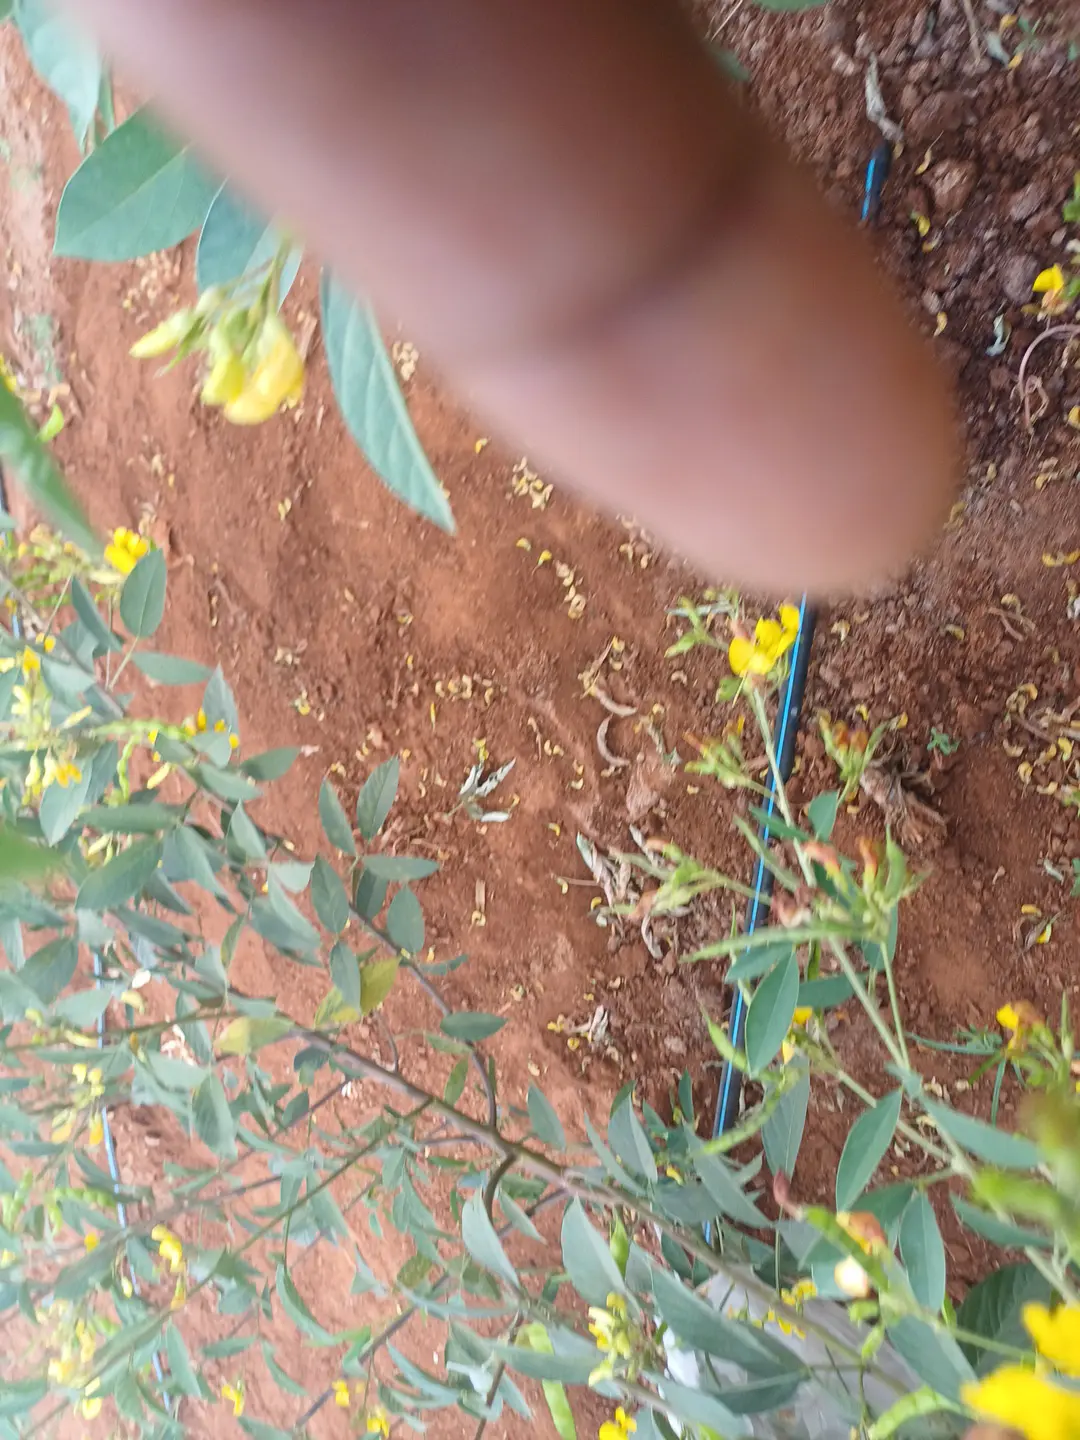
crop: pigeonpea
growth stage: development pod
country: Kenya
